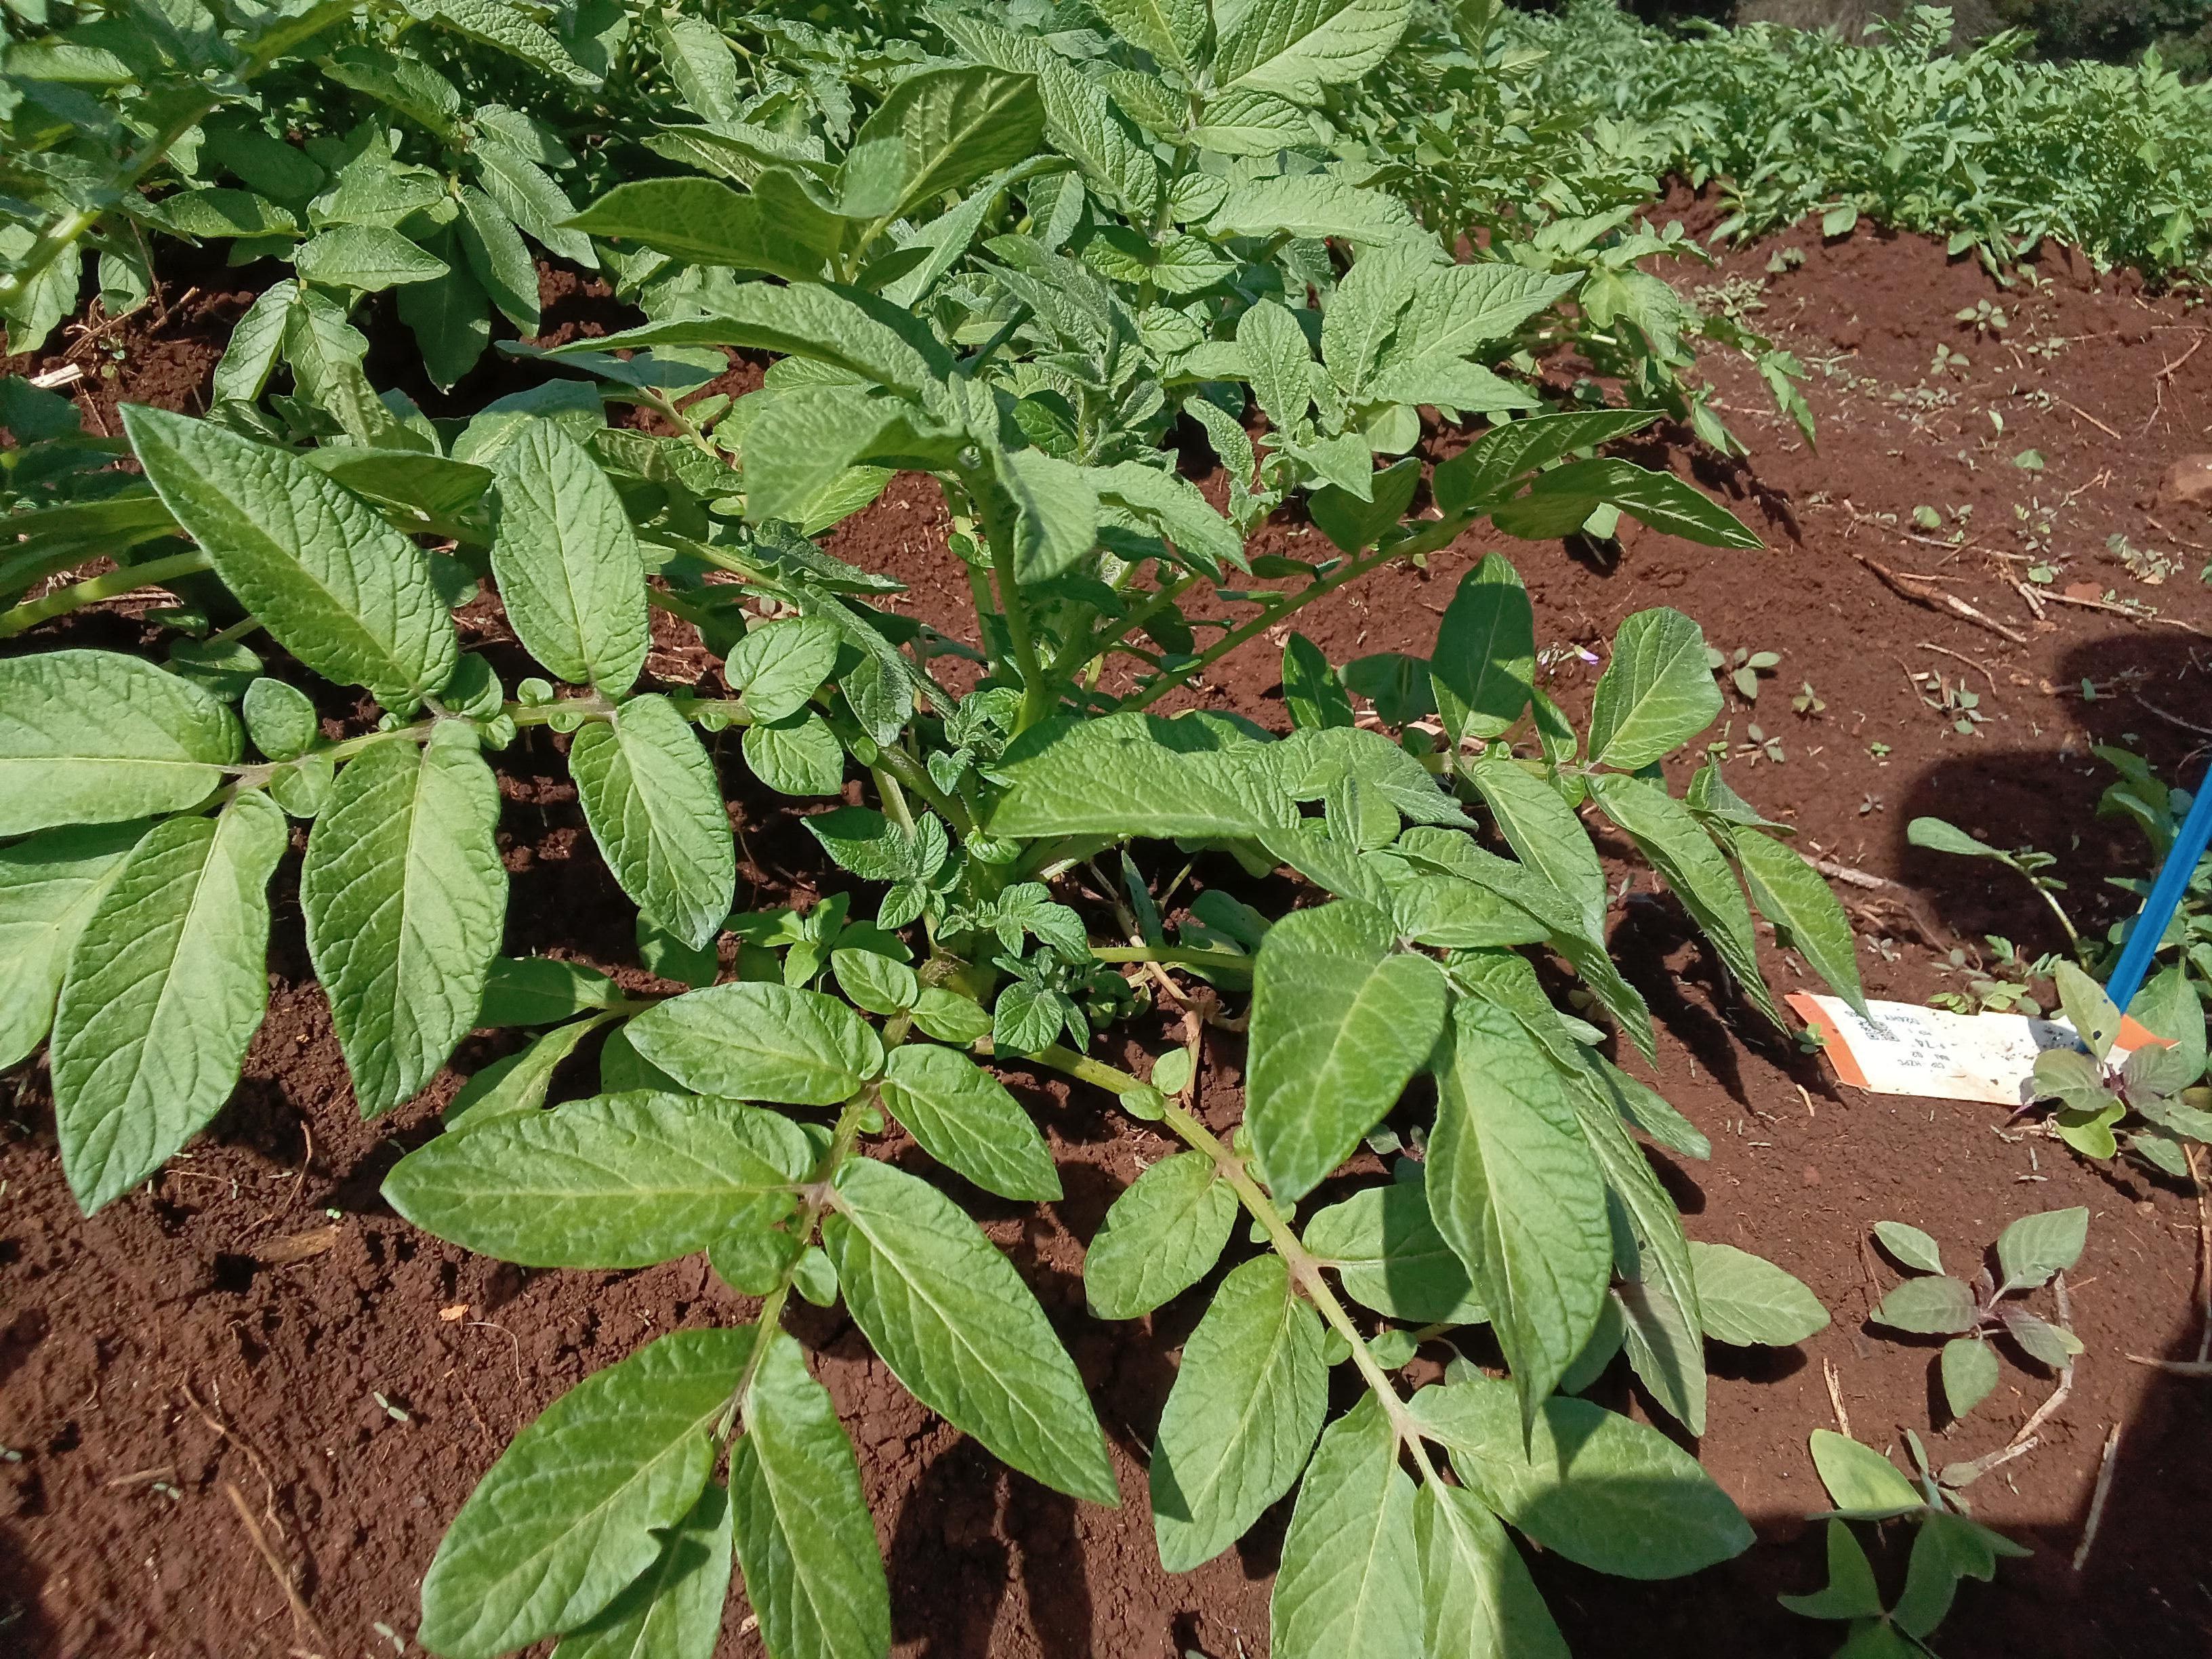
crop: potato
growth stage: vegetative
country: Kenya
